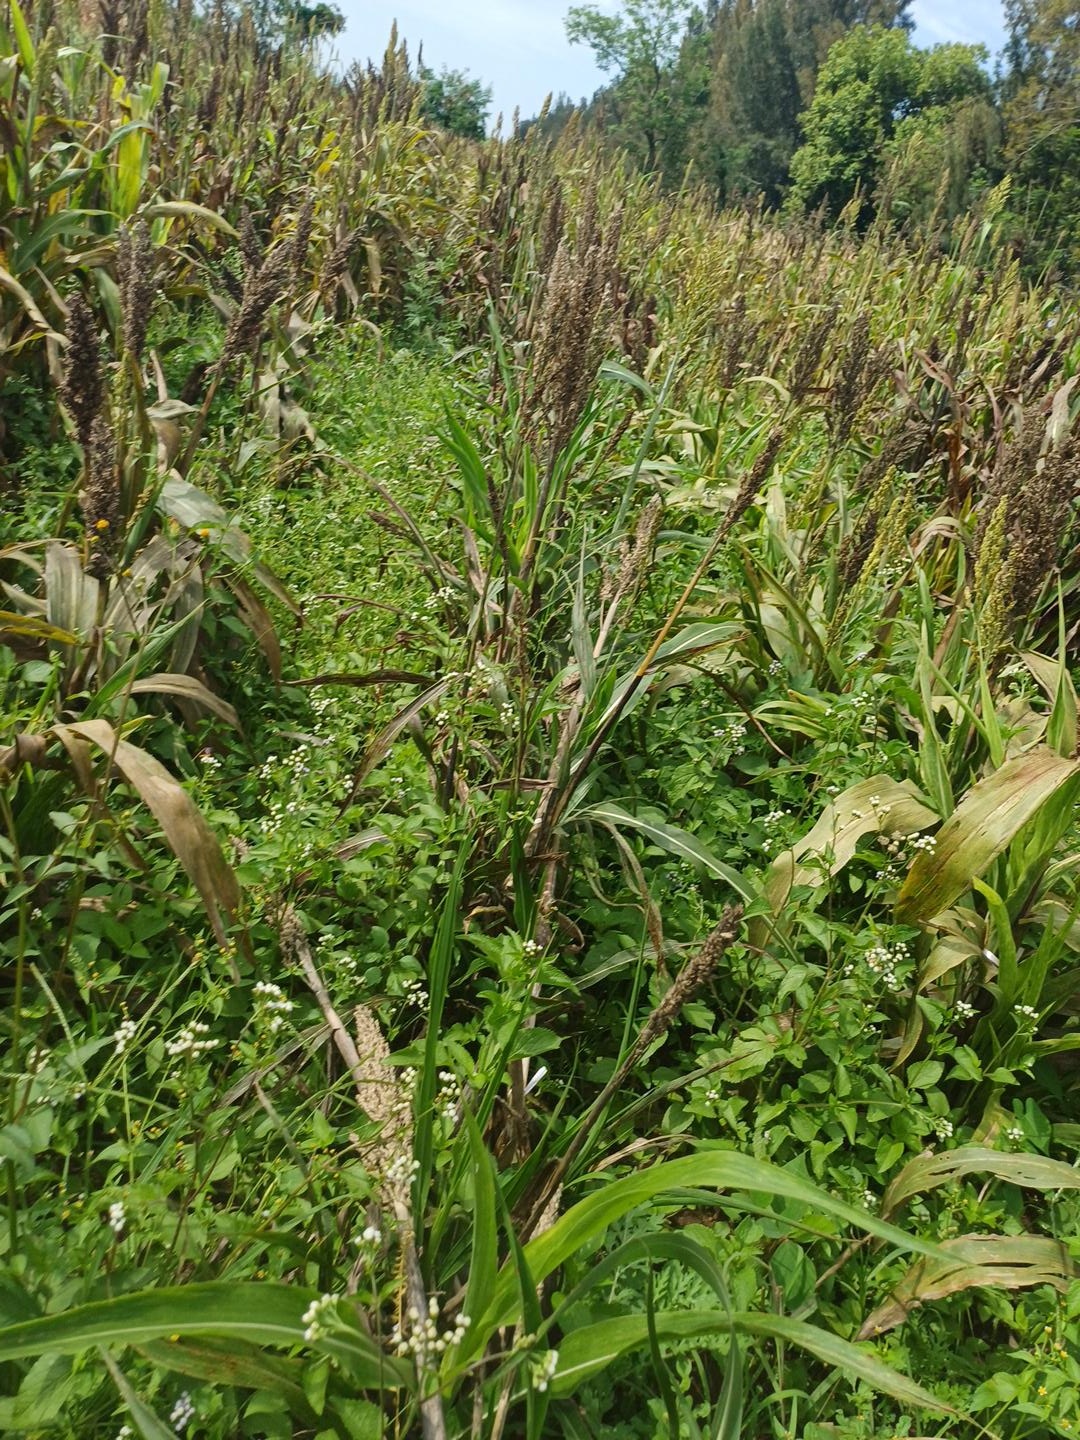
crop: sorghum
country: Kenya
